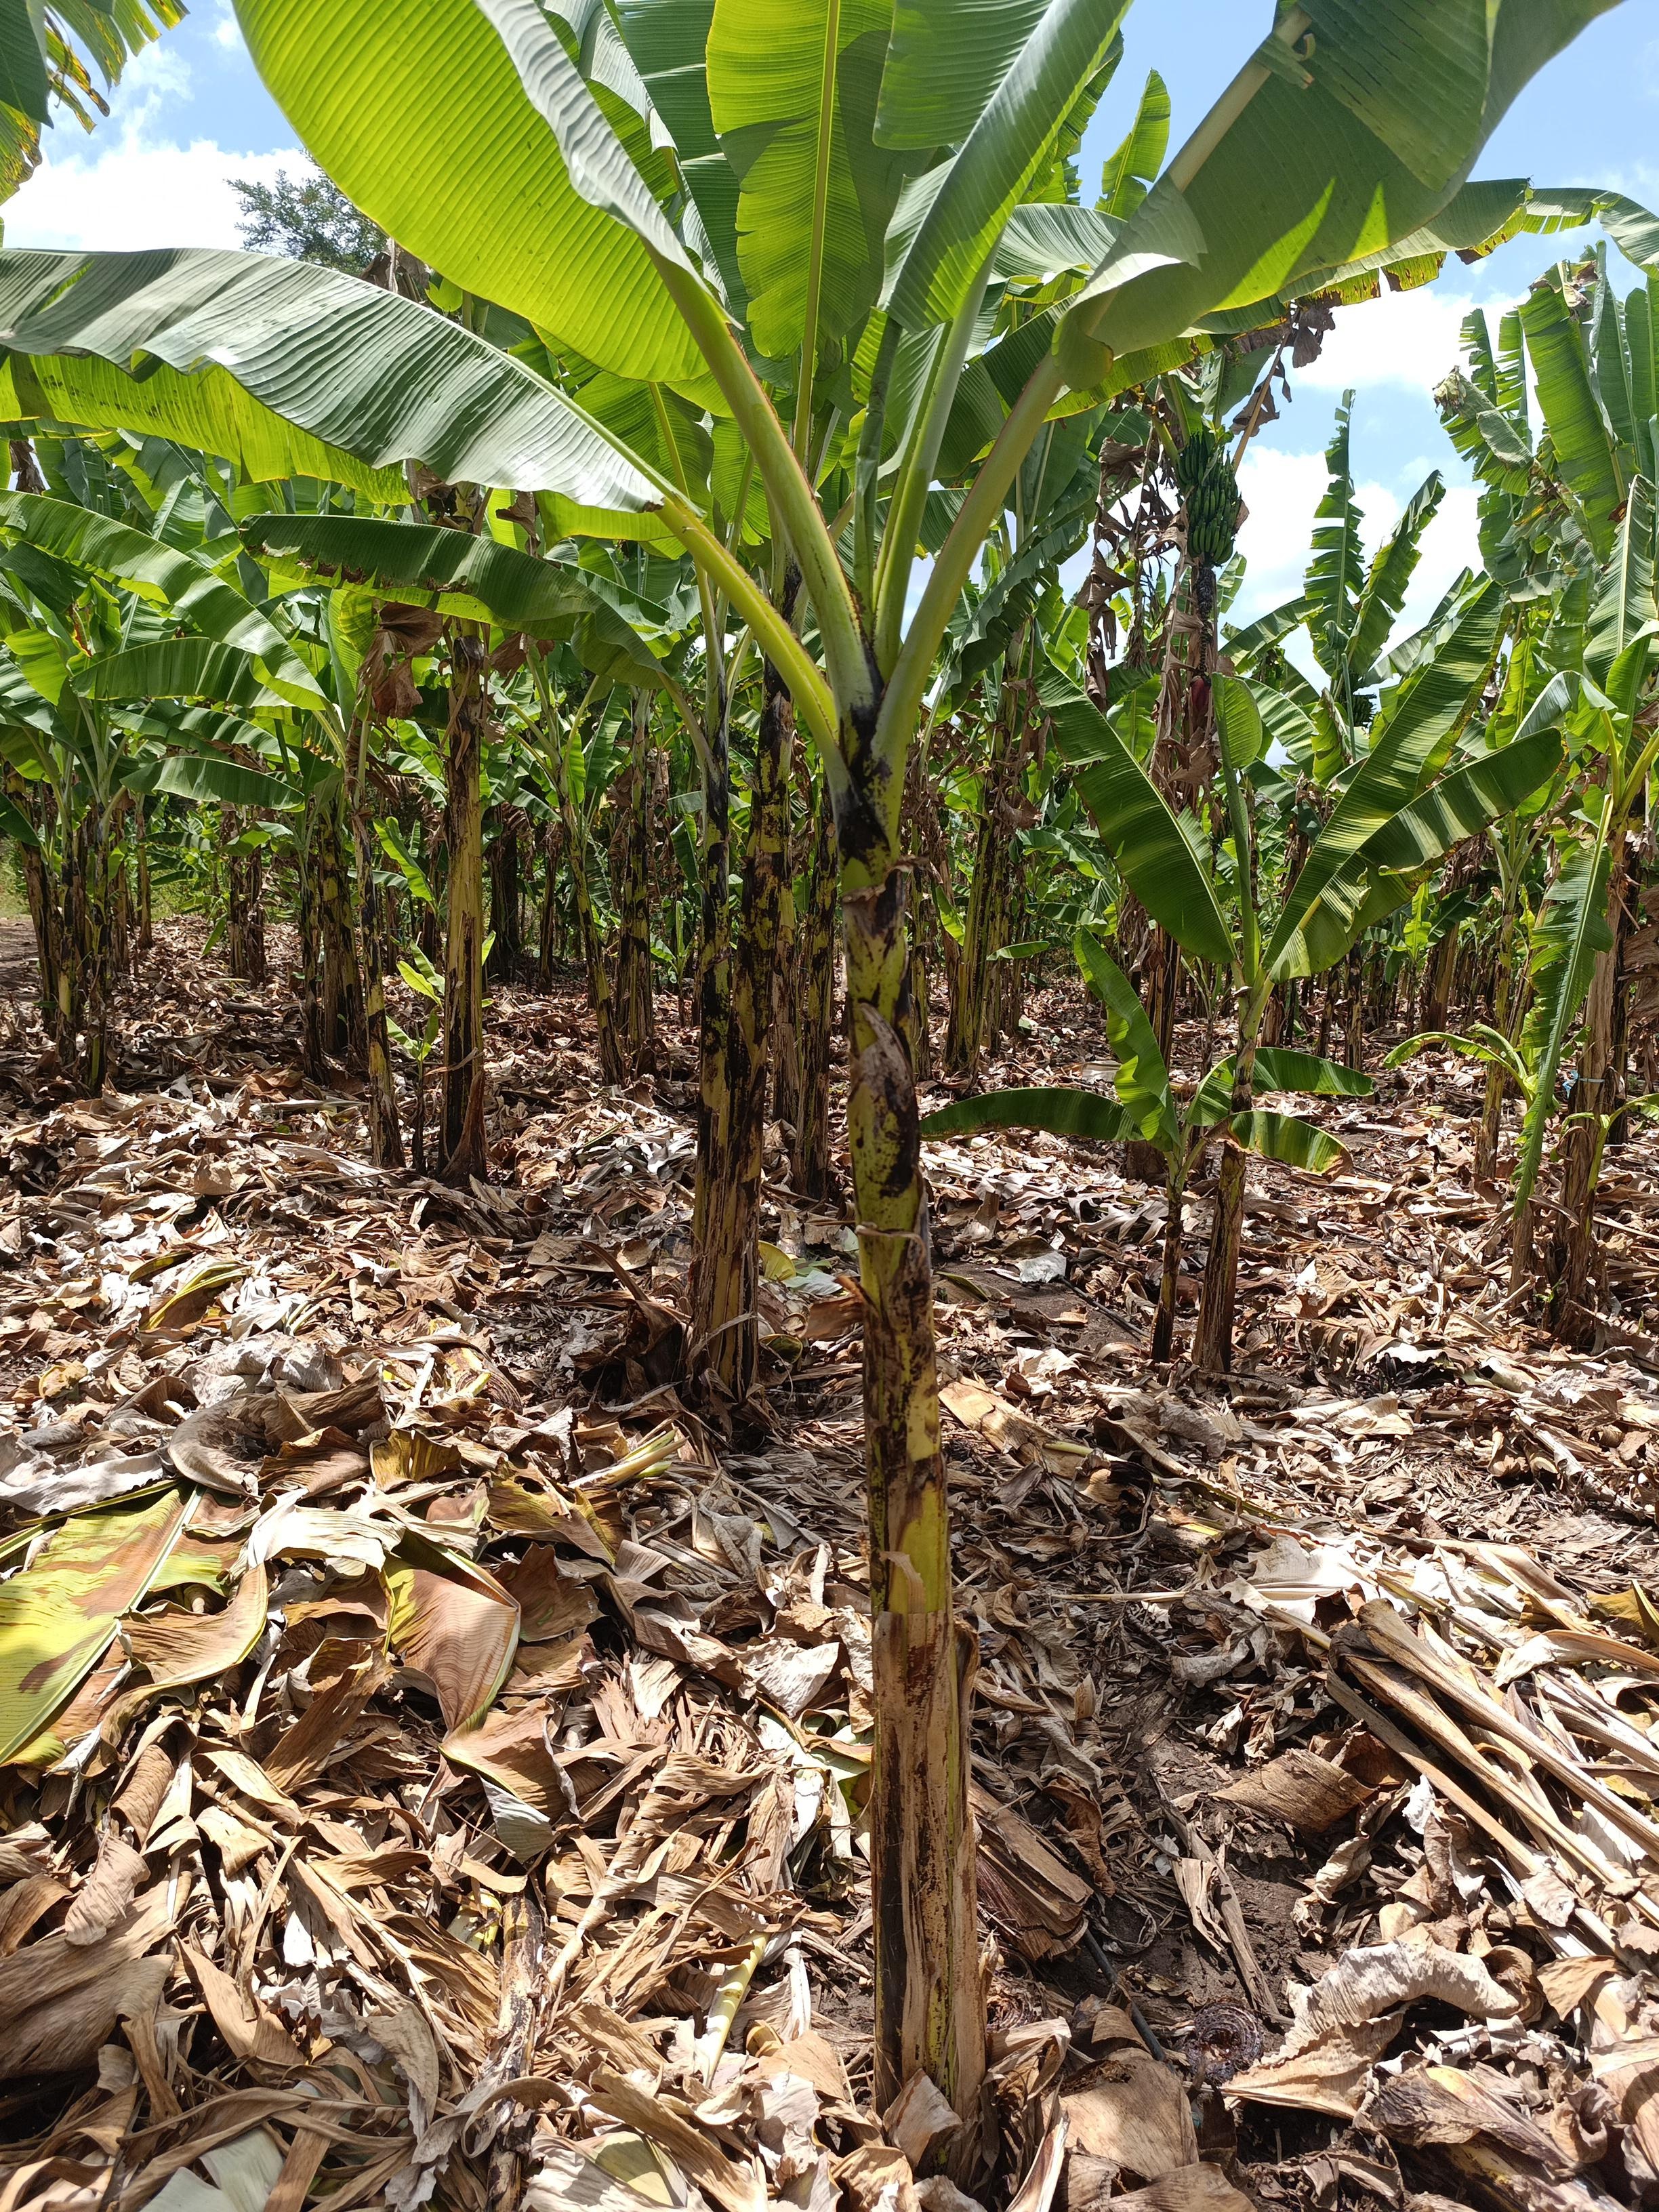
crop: banana
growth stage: vegetative
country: Tanzania
